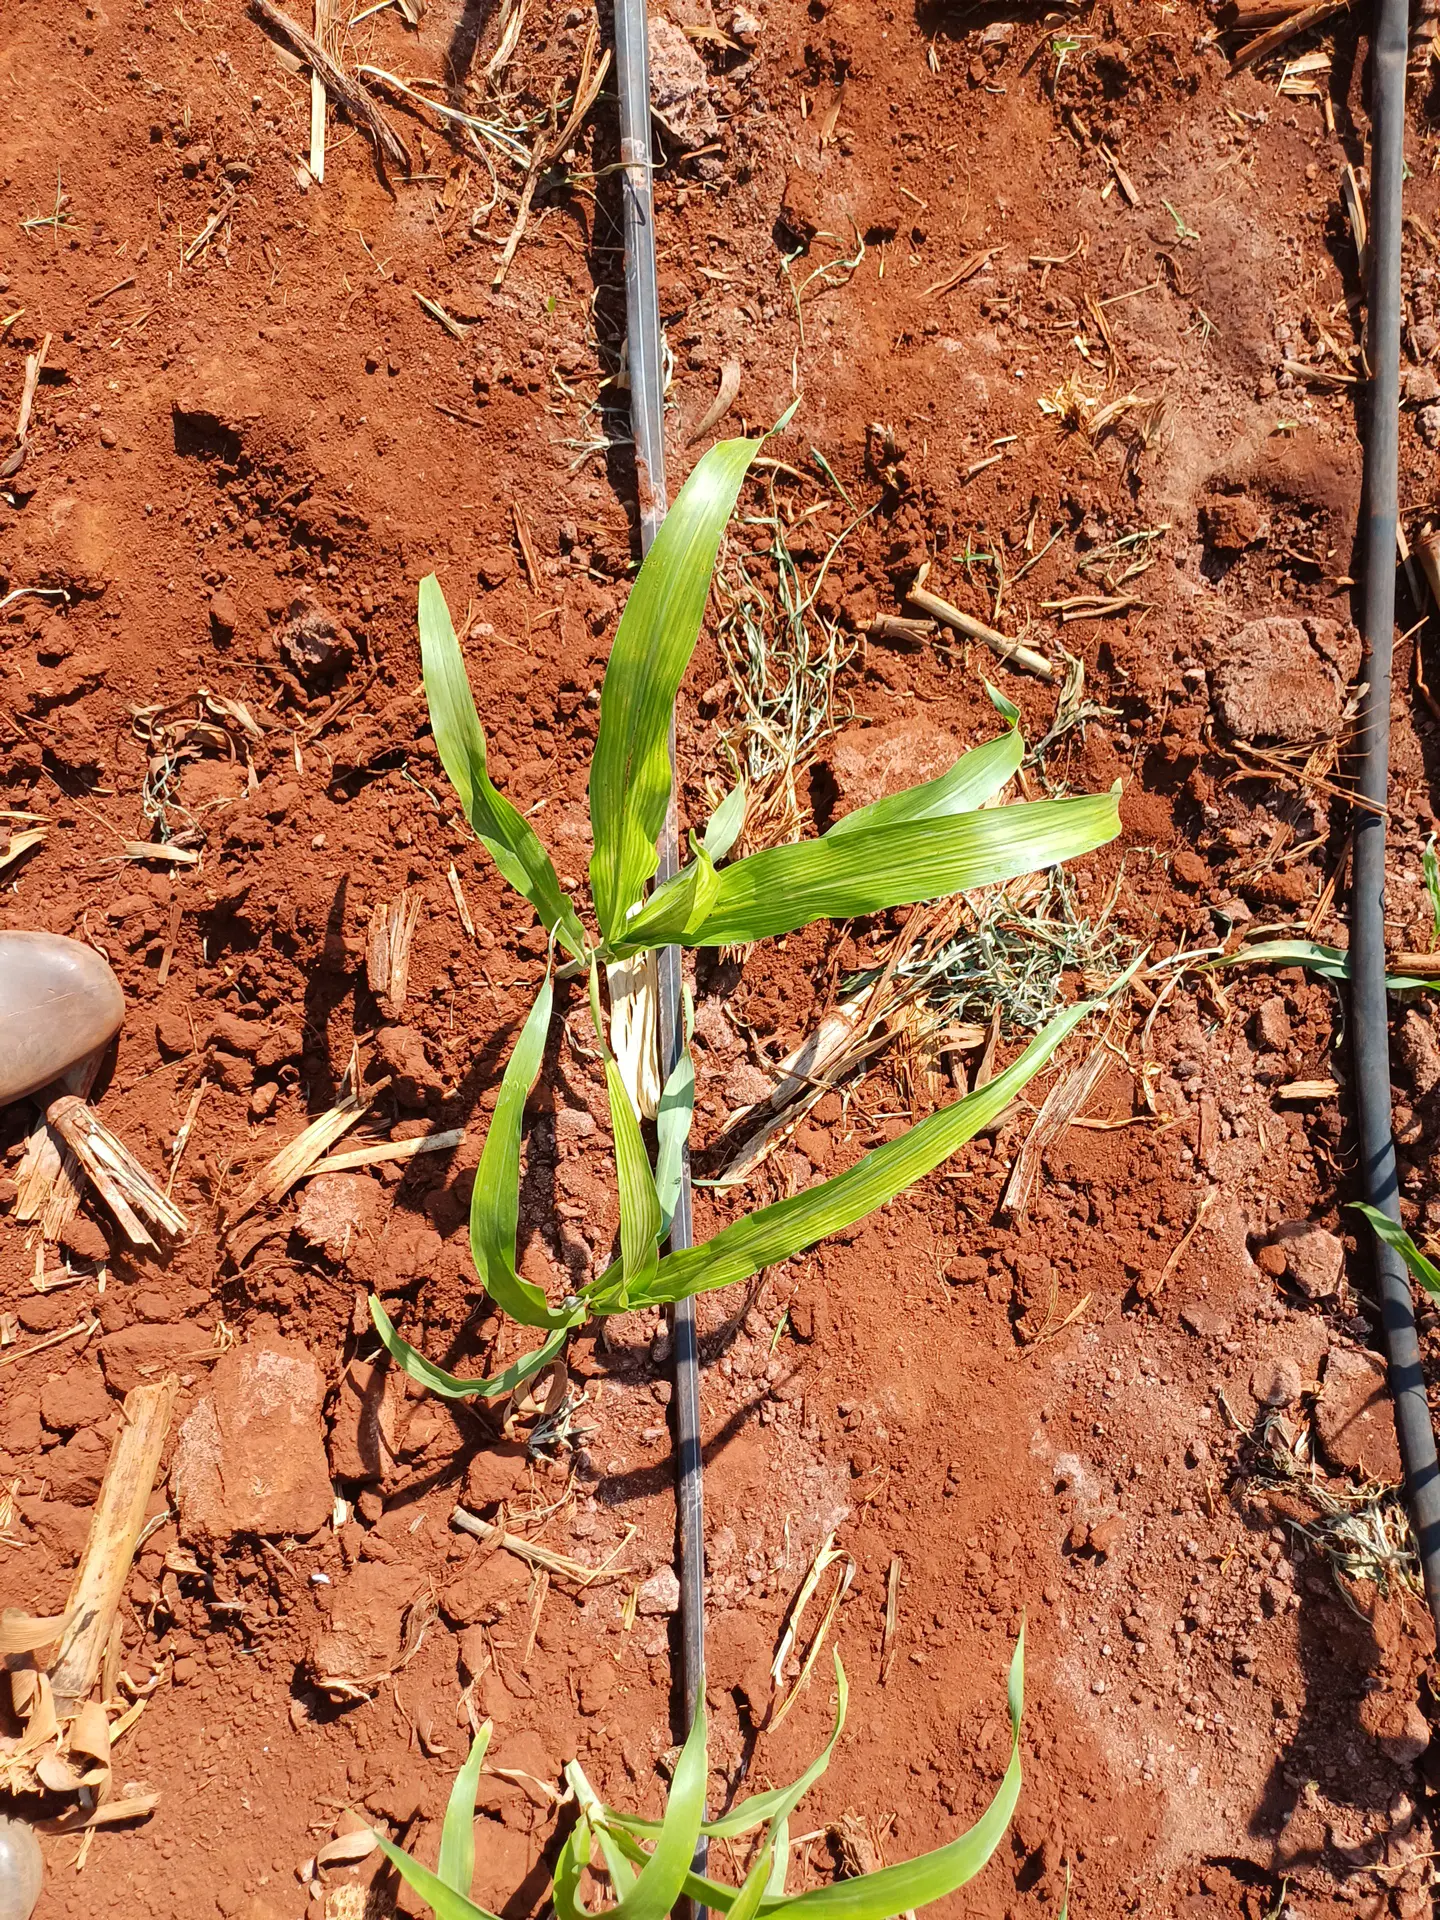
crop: sorghum
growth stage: vegetative
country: Kenya
